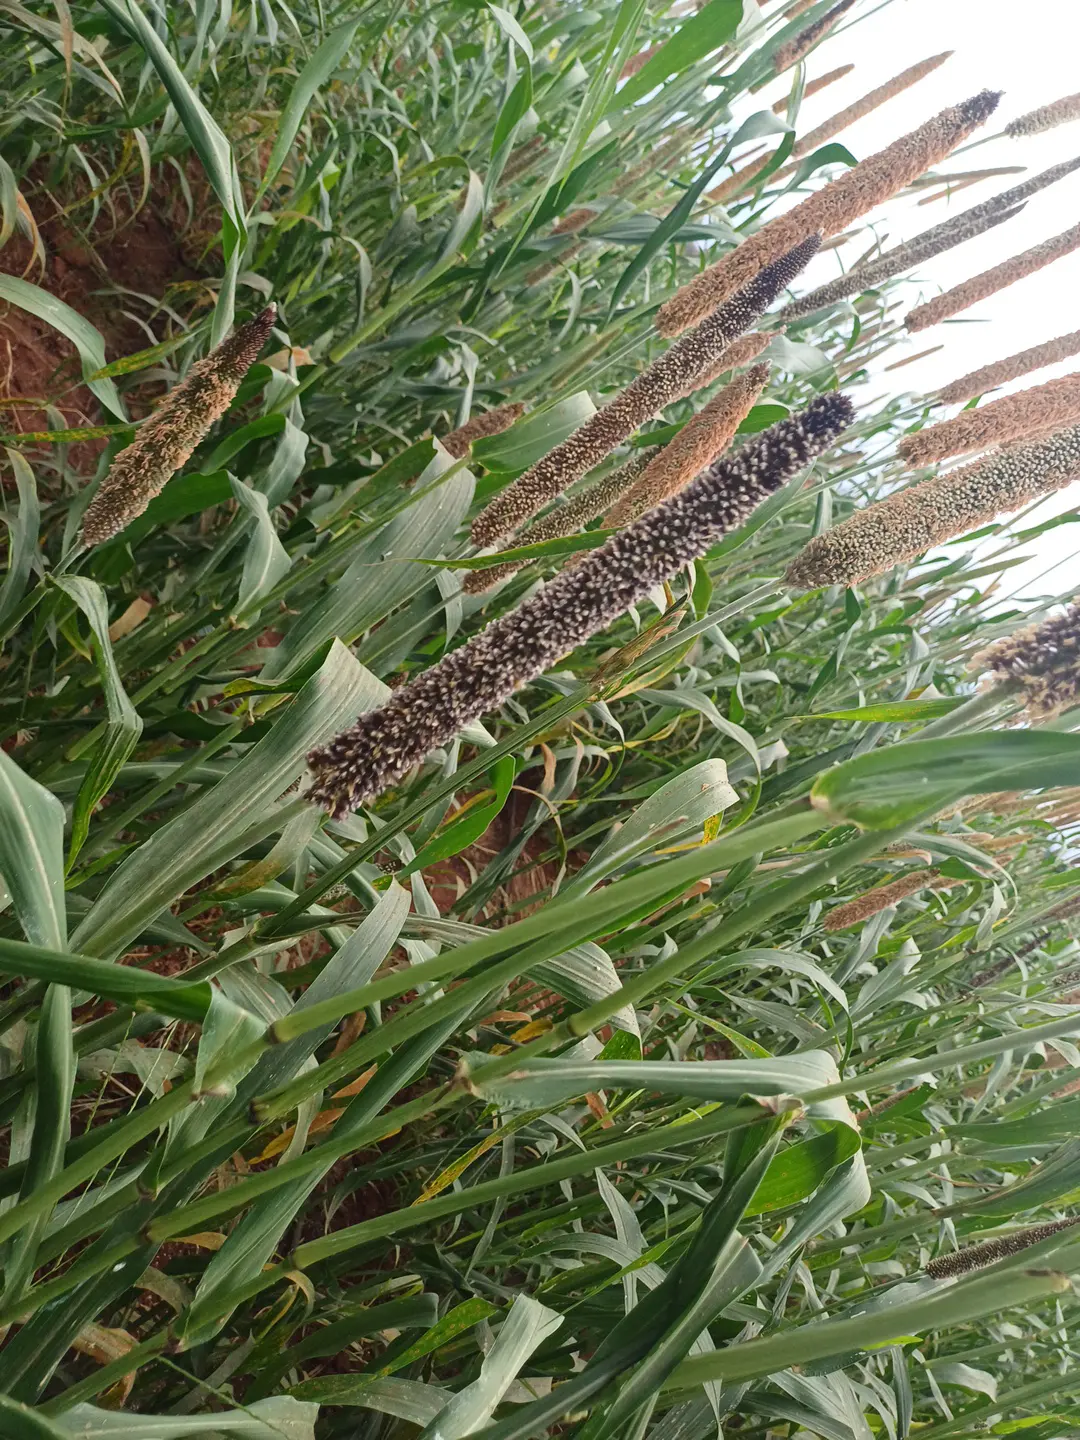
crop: pearl millet
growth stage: filling grain
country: Kenya
